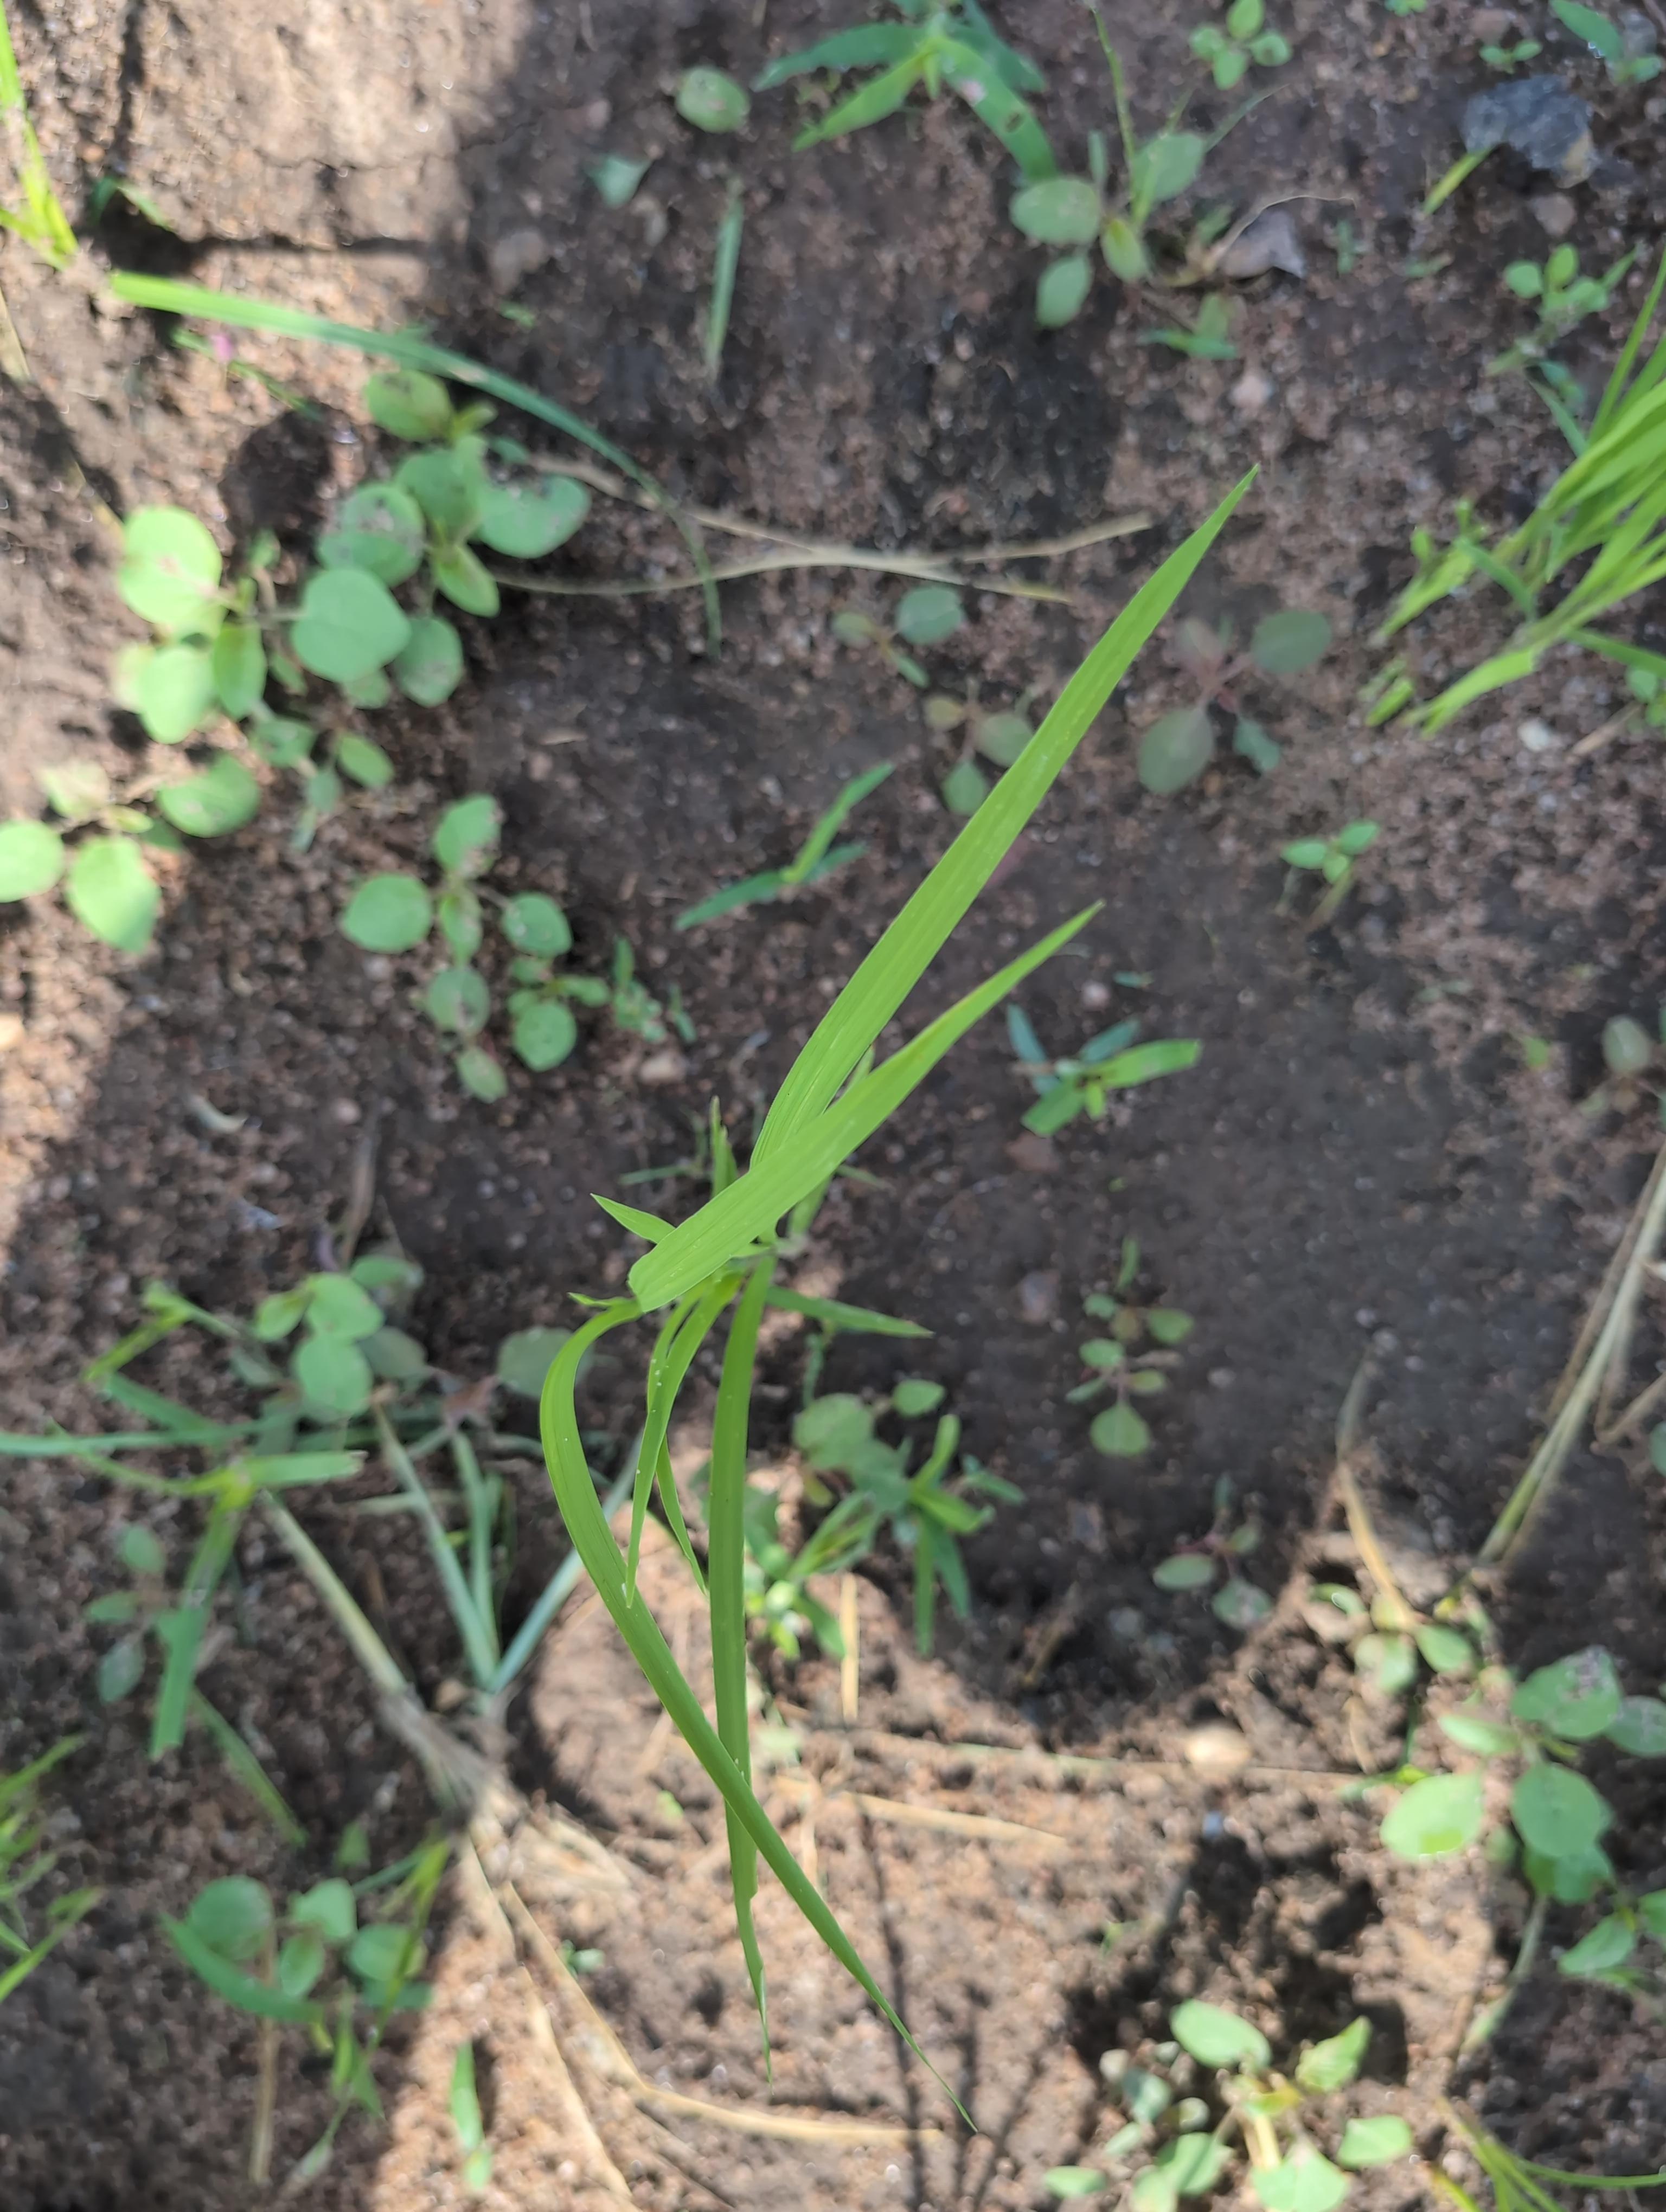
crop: rice
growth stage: establishment seedling
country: Côte d'Ivoire
